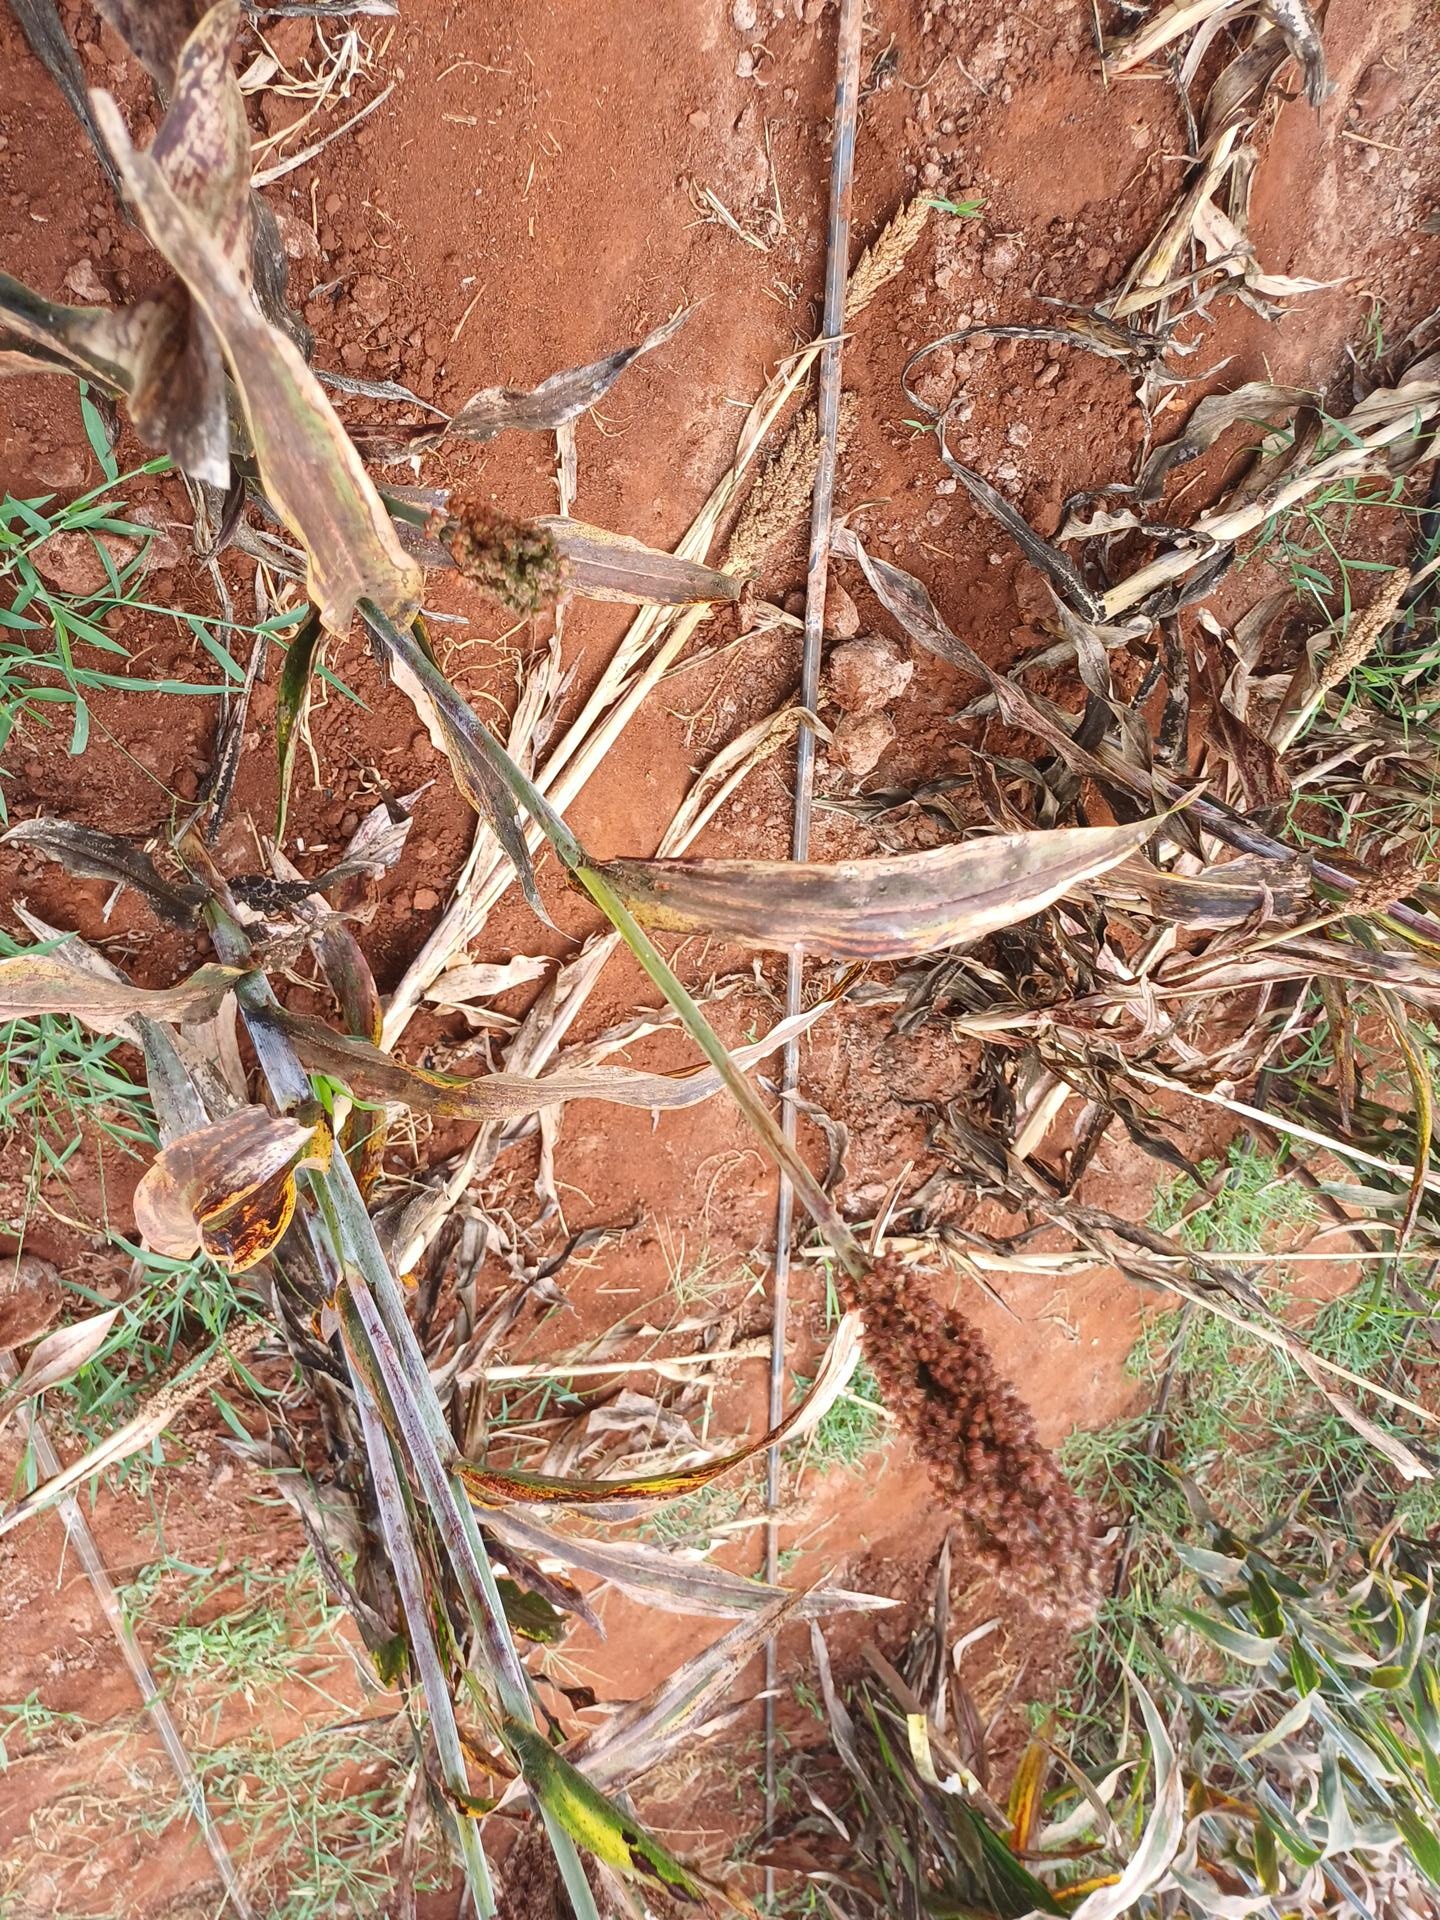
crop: sorghum
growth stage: maturity
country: Kenya
